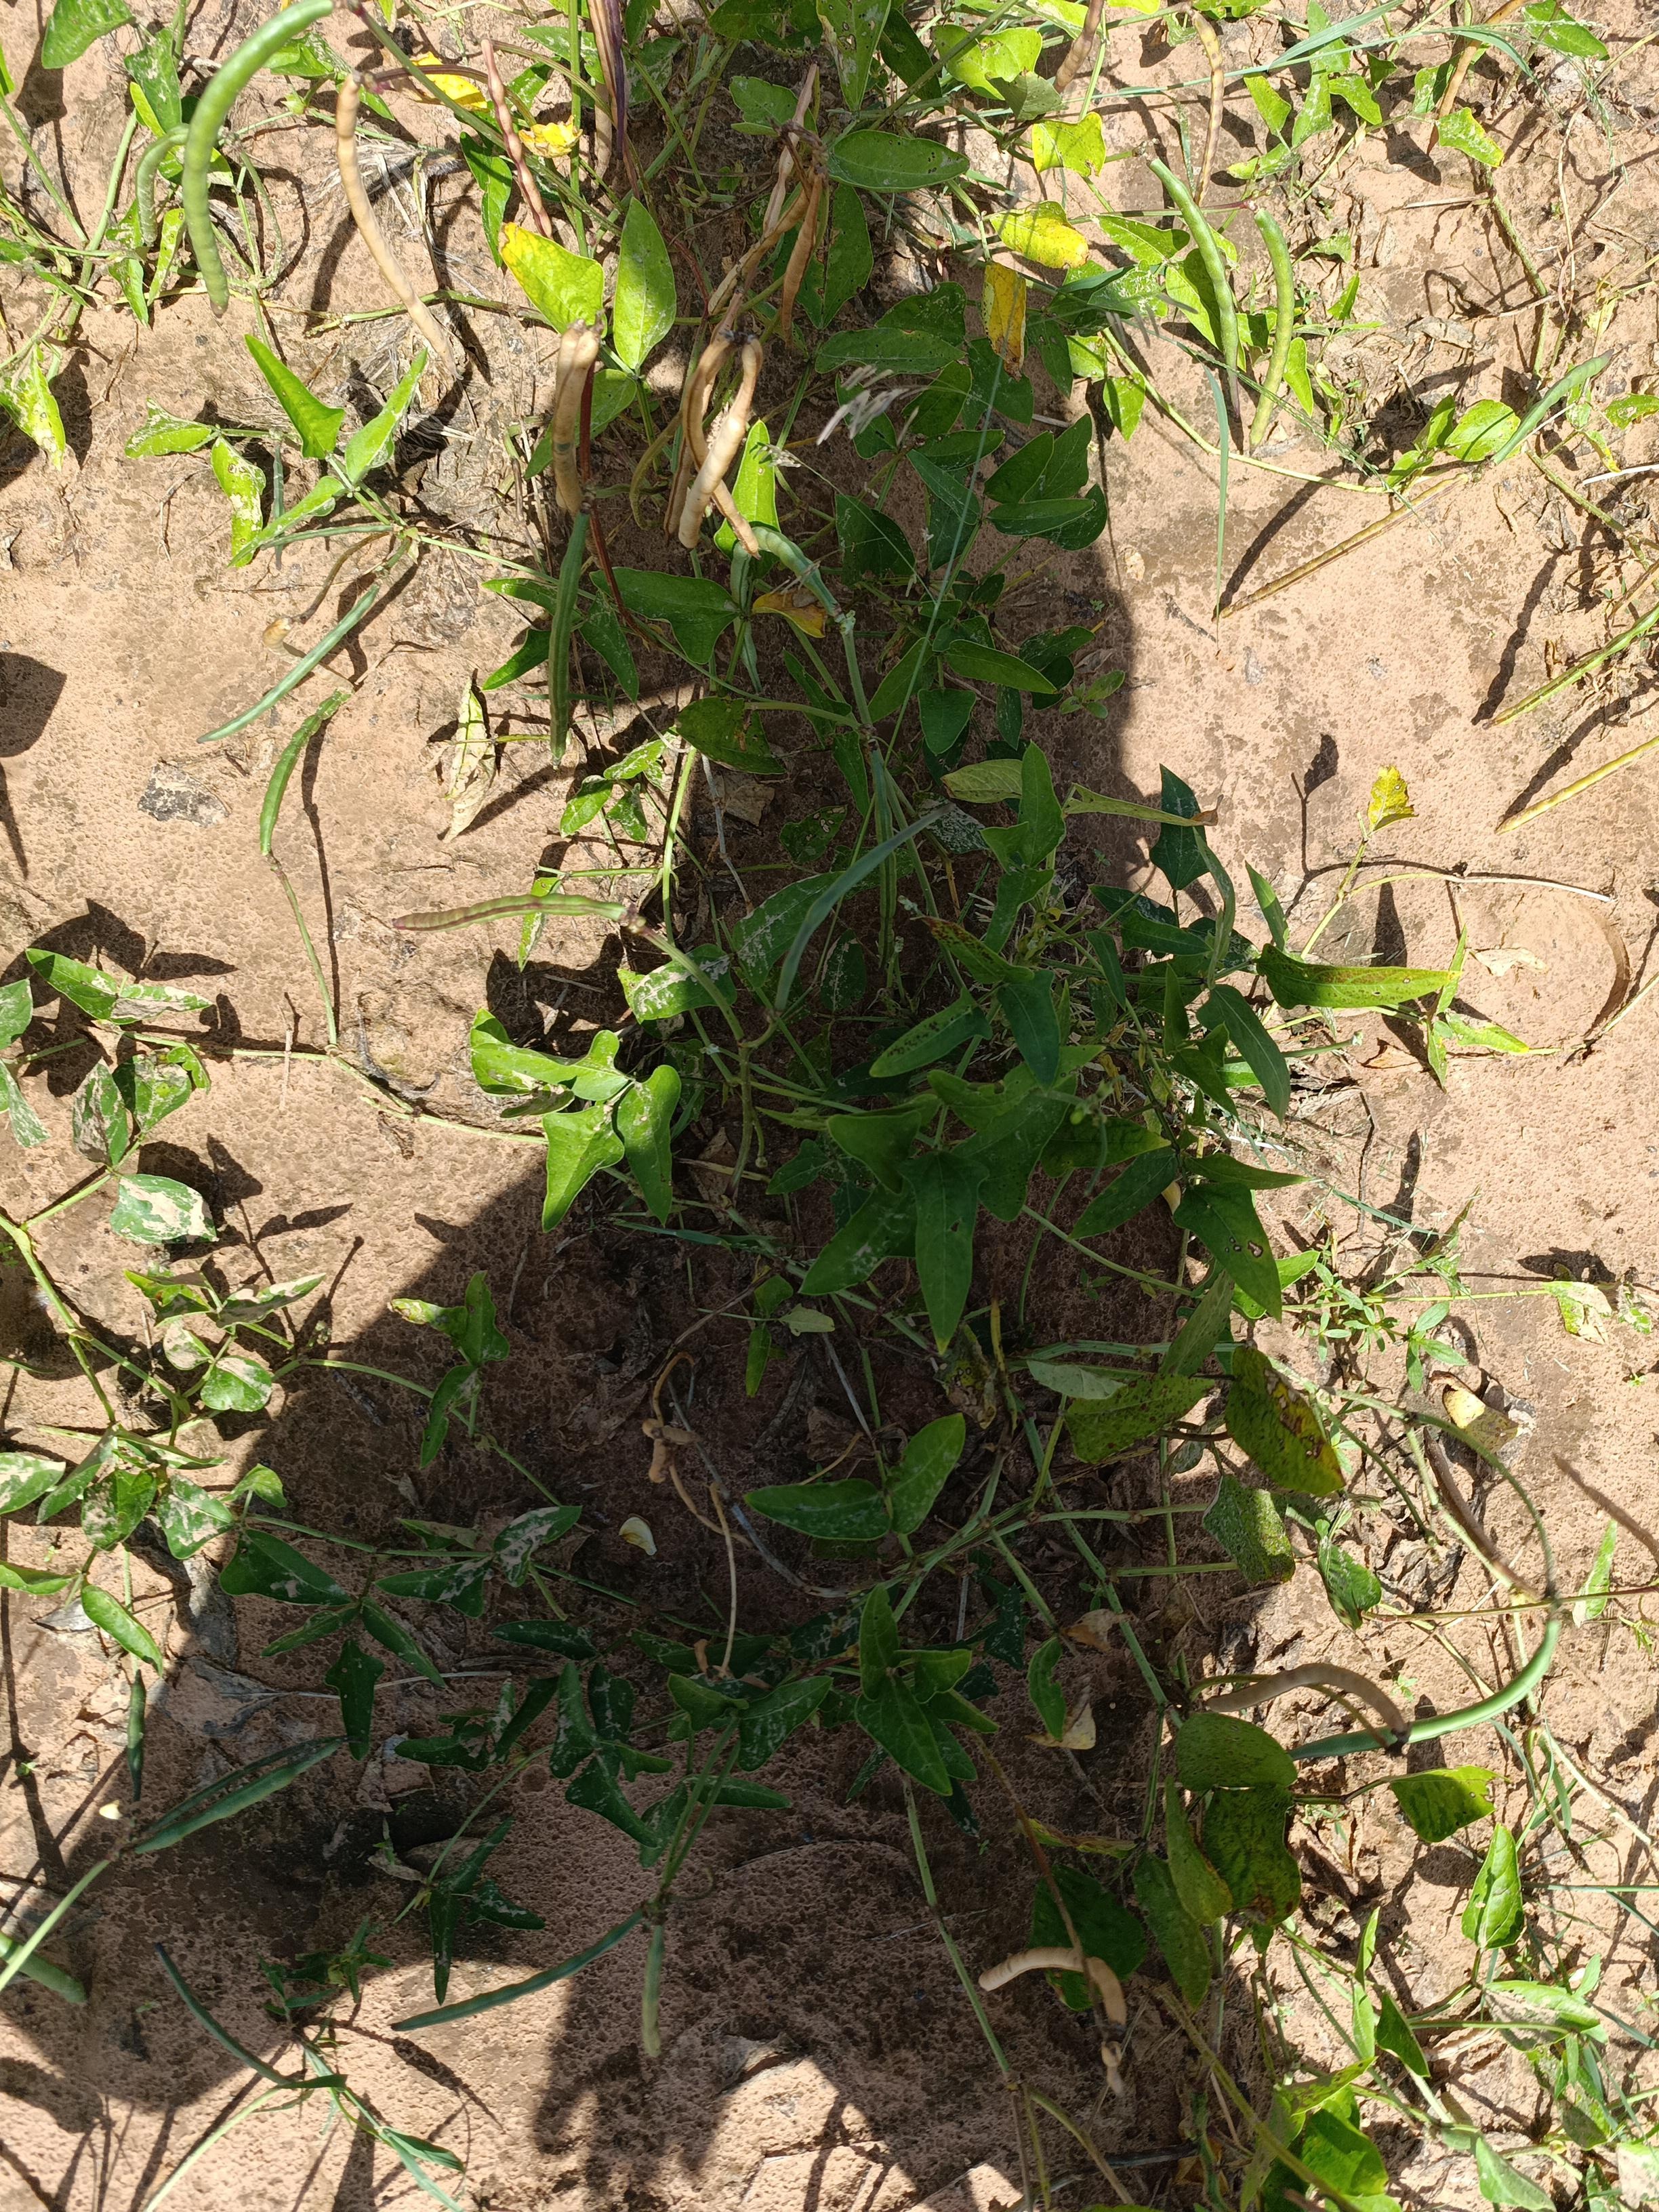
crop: cowpea
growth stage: maturity
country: Nigeria
